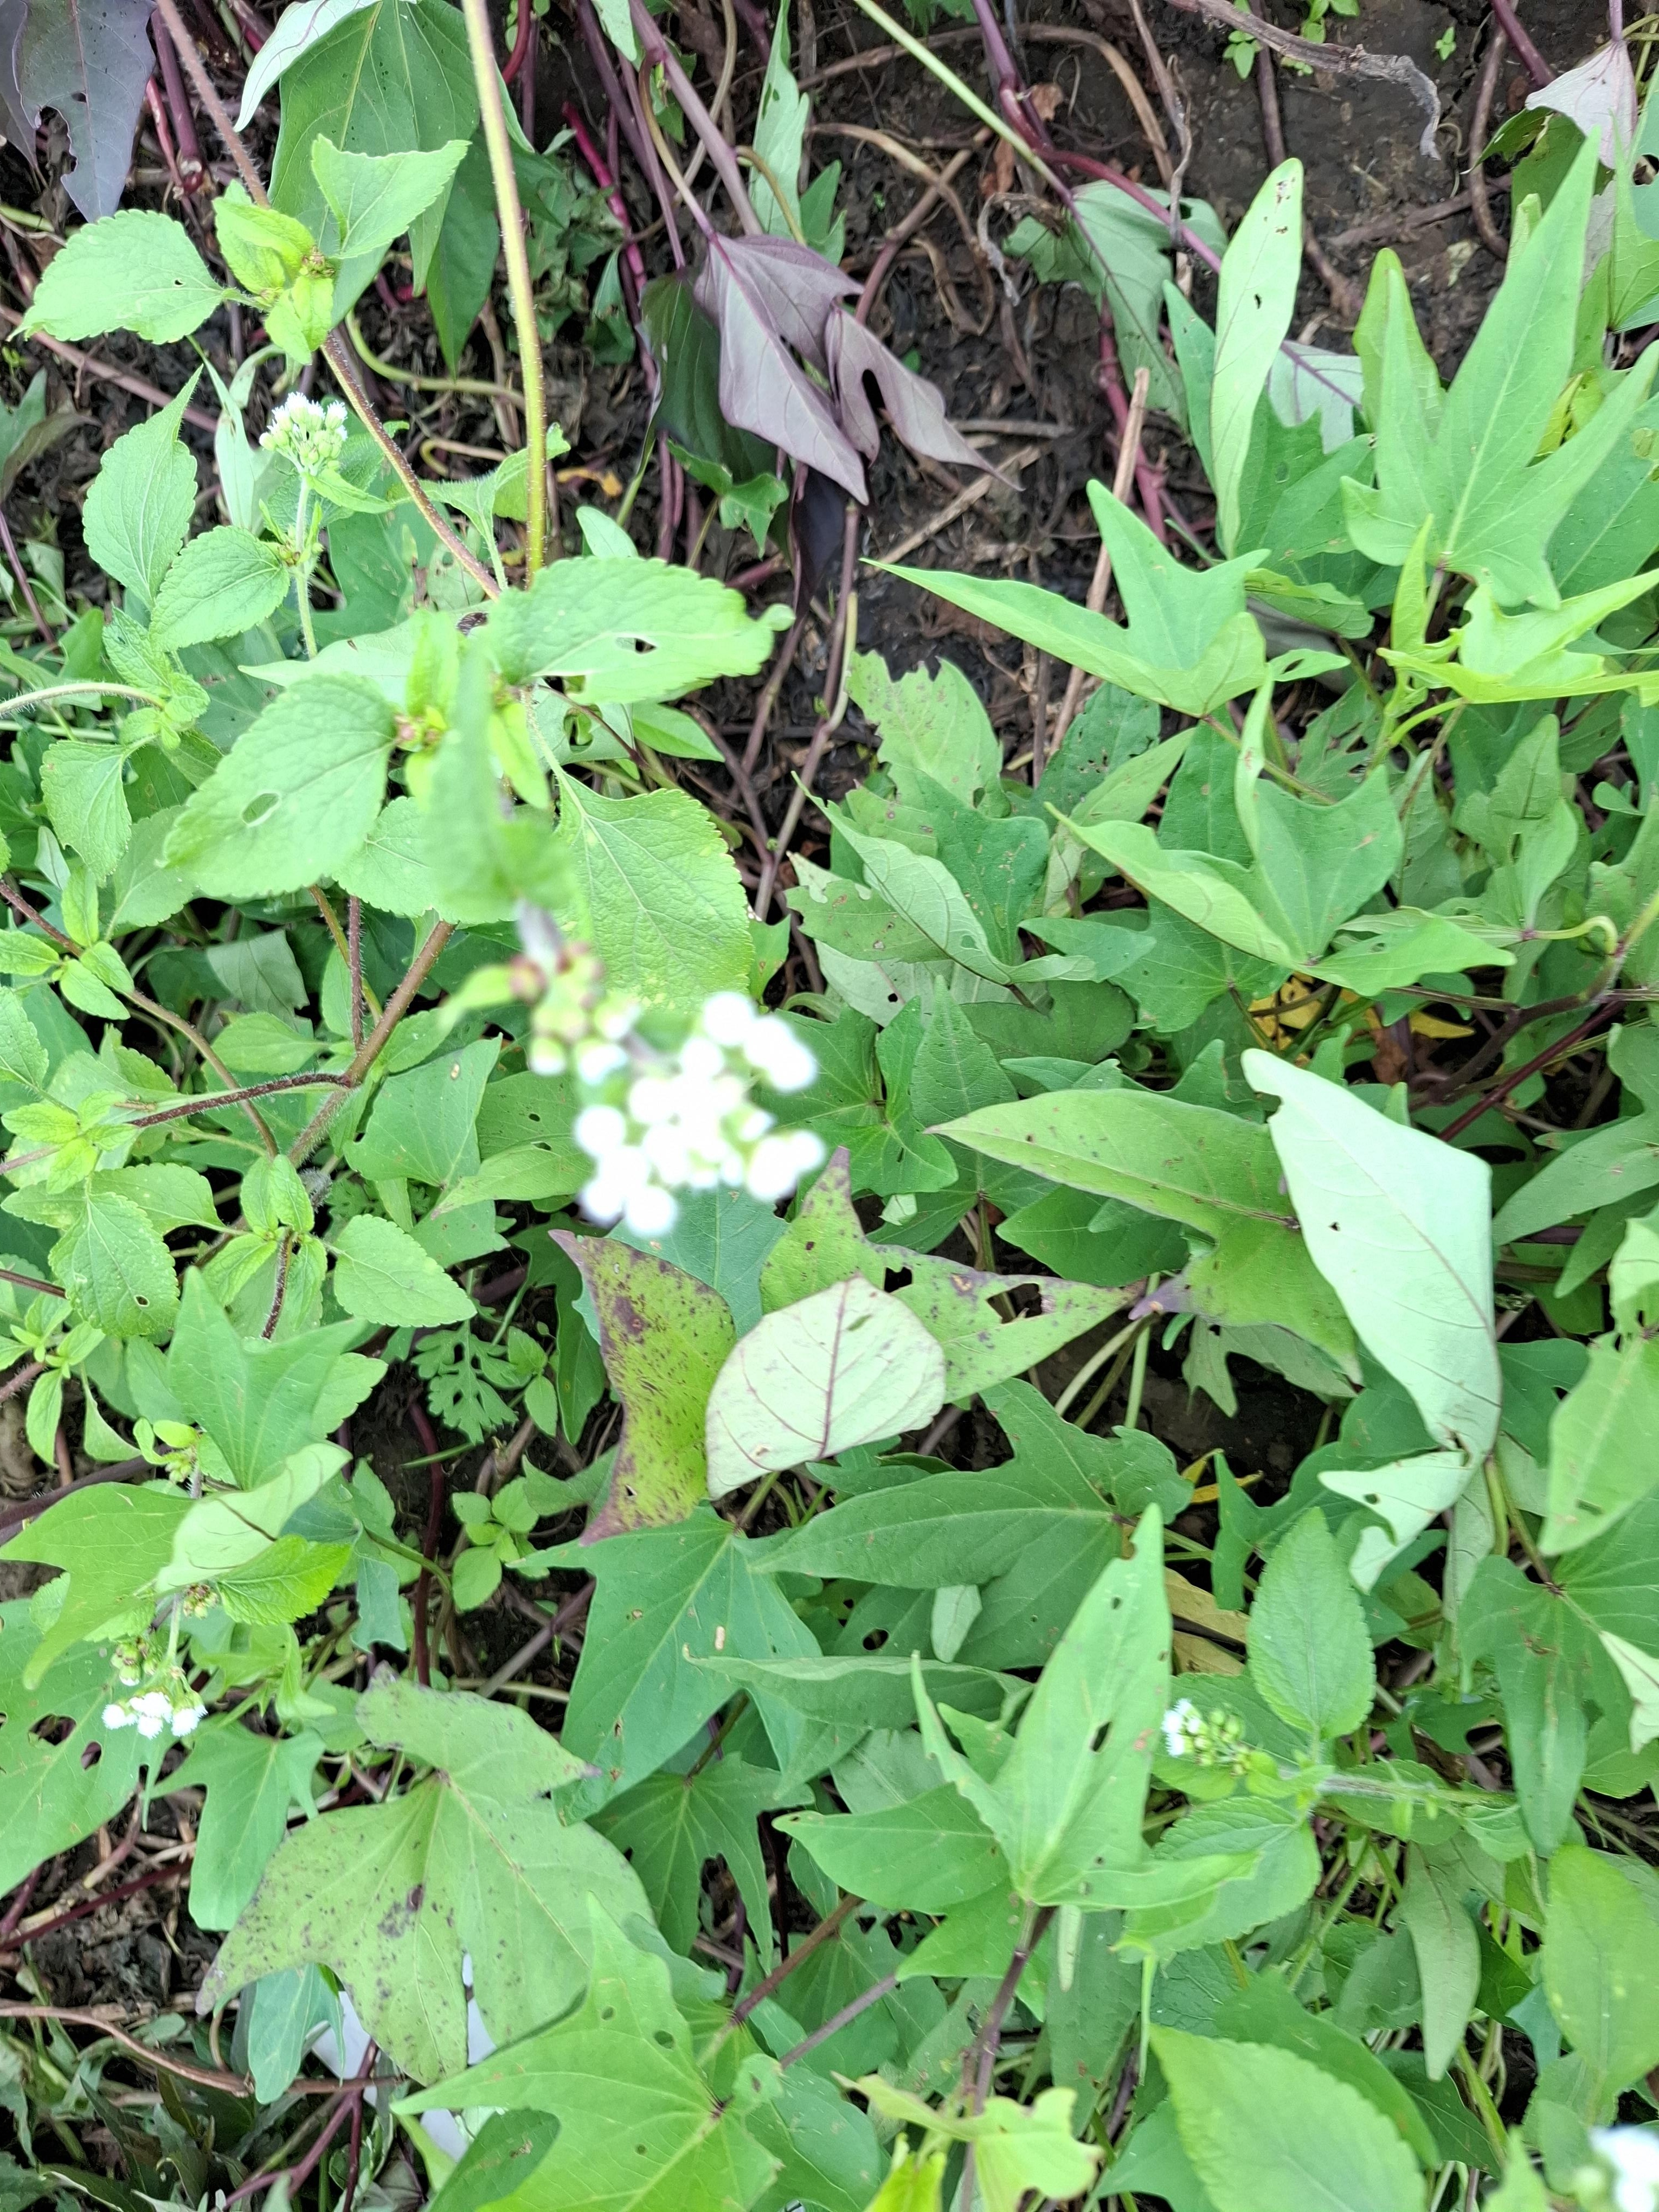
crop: sorghum
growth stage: harvest maturity
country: Tanzania
